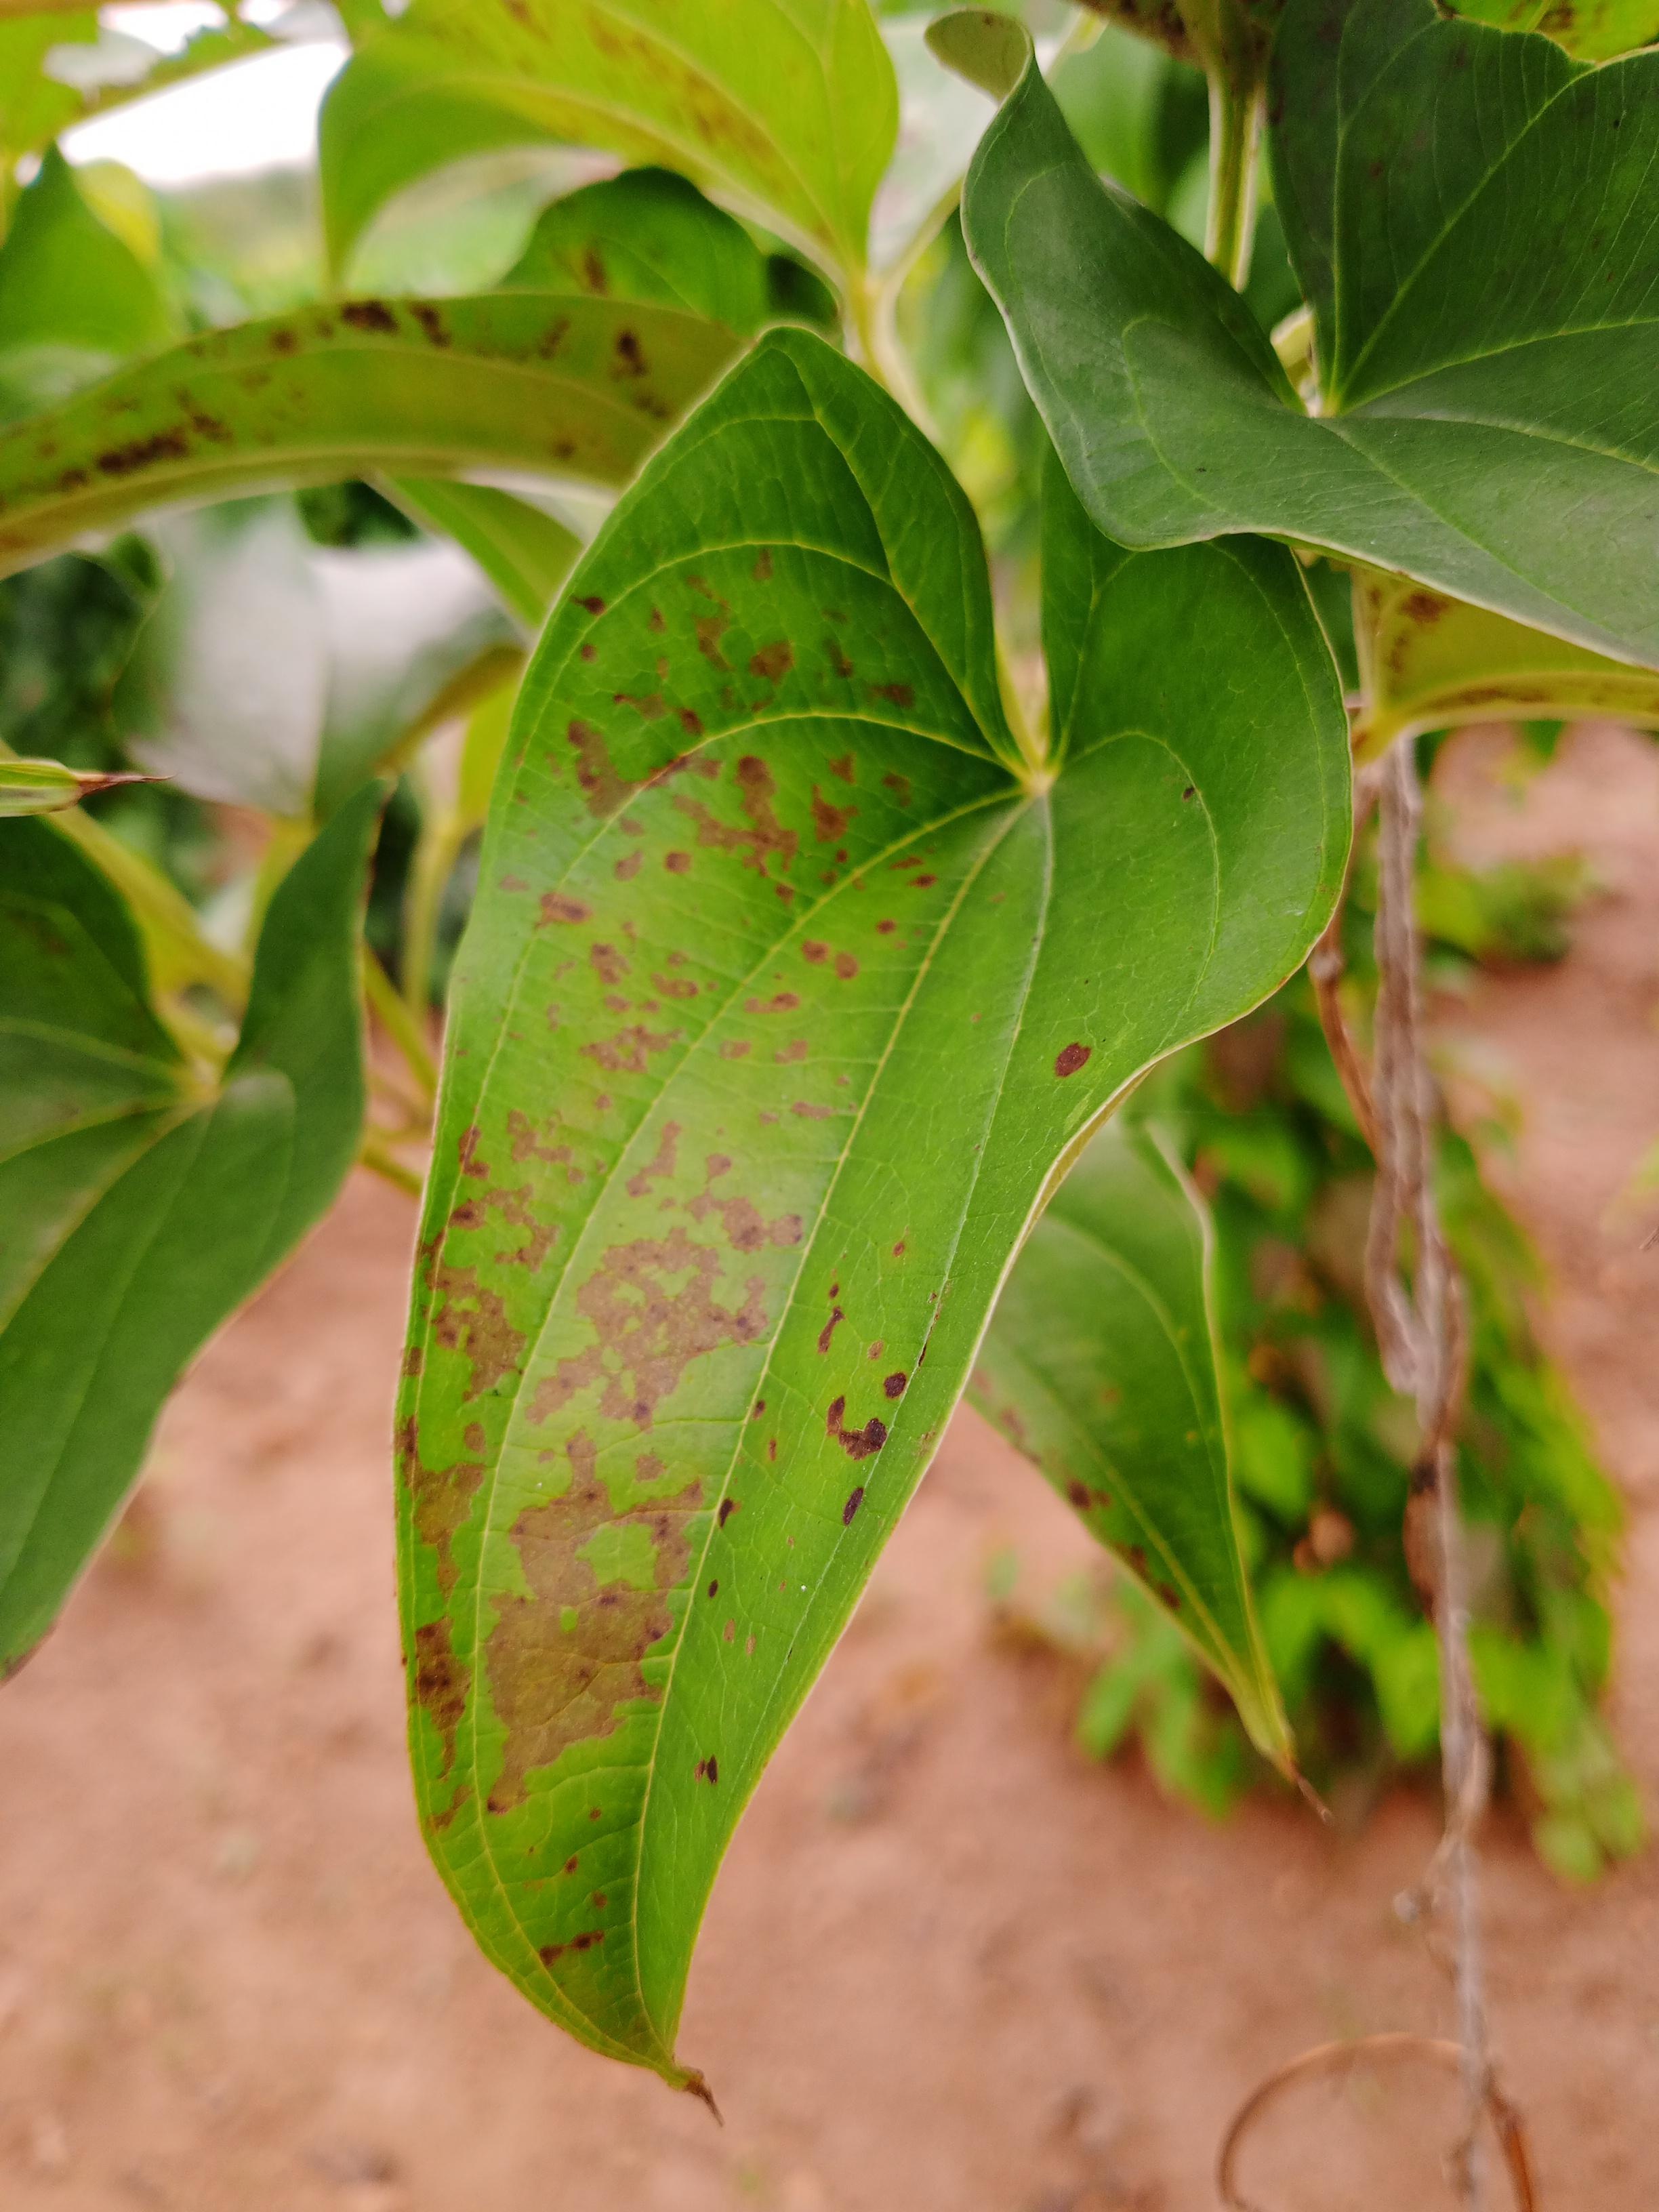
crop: yam
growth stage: vegetative
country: Nigeria
